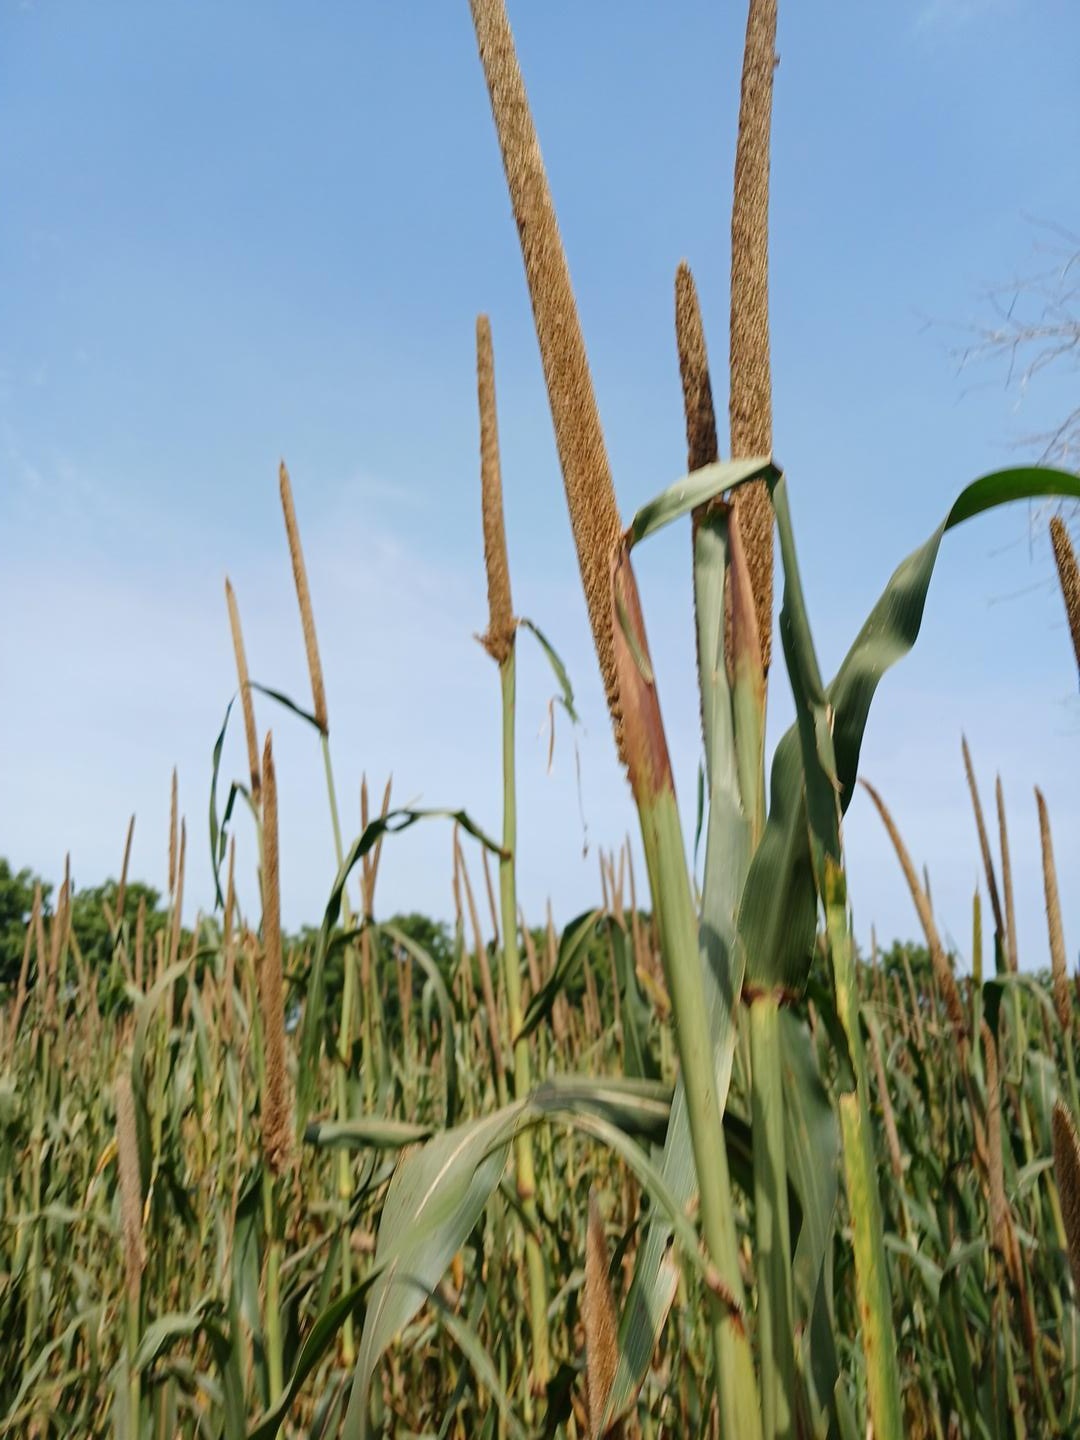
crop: pearl millet
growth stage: maturity
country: Senegal
